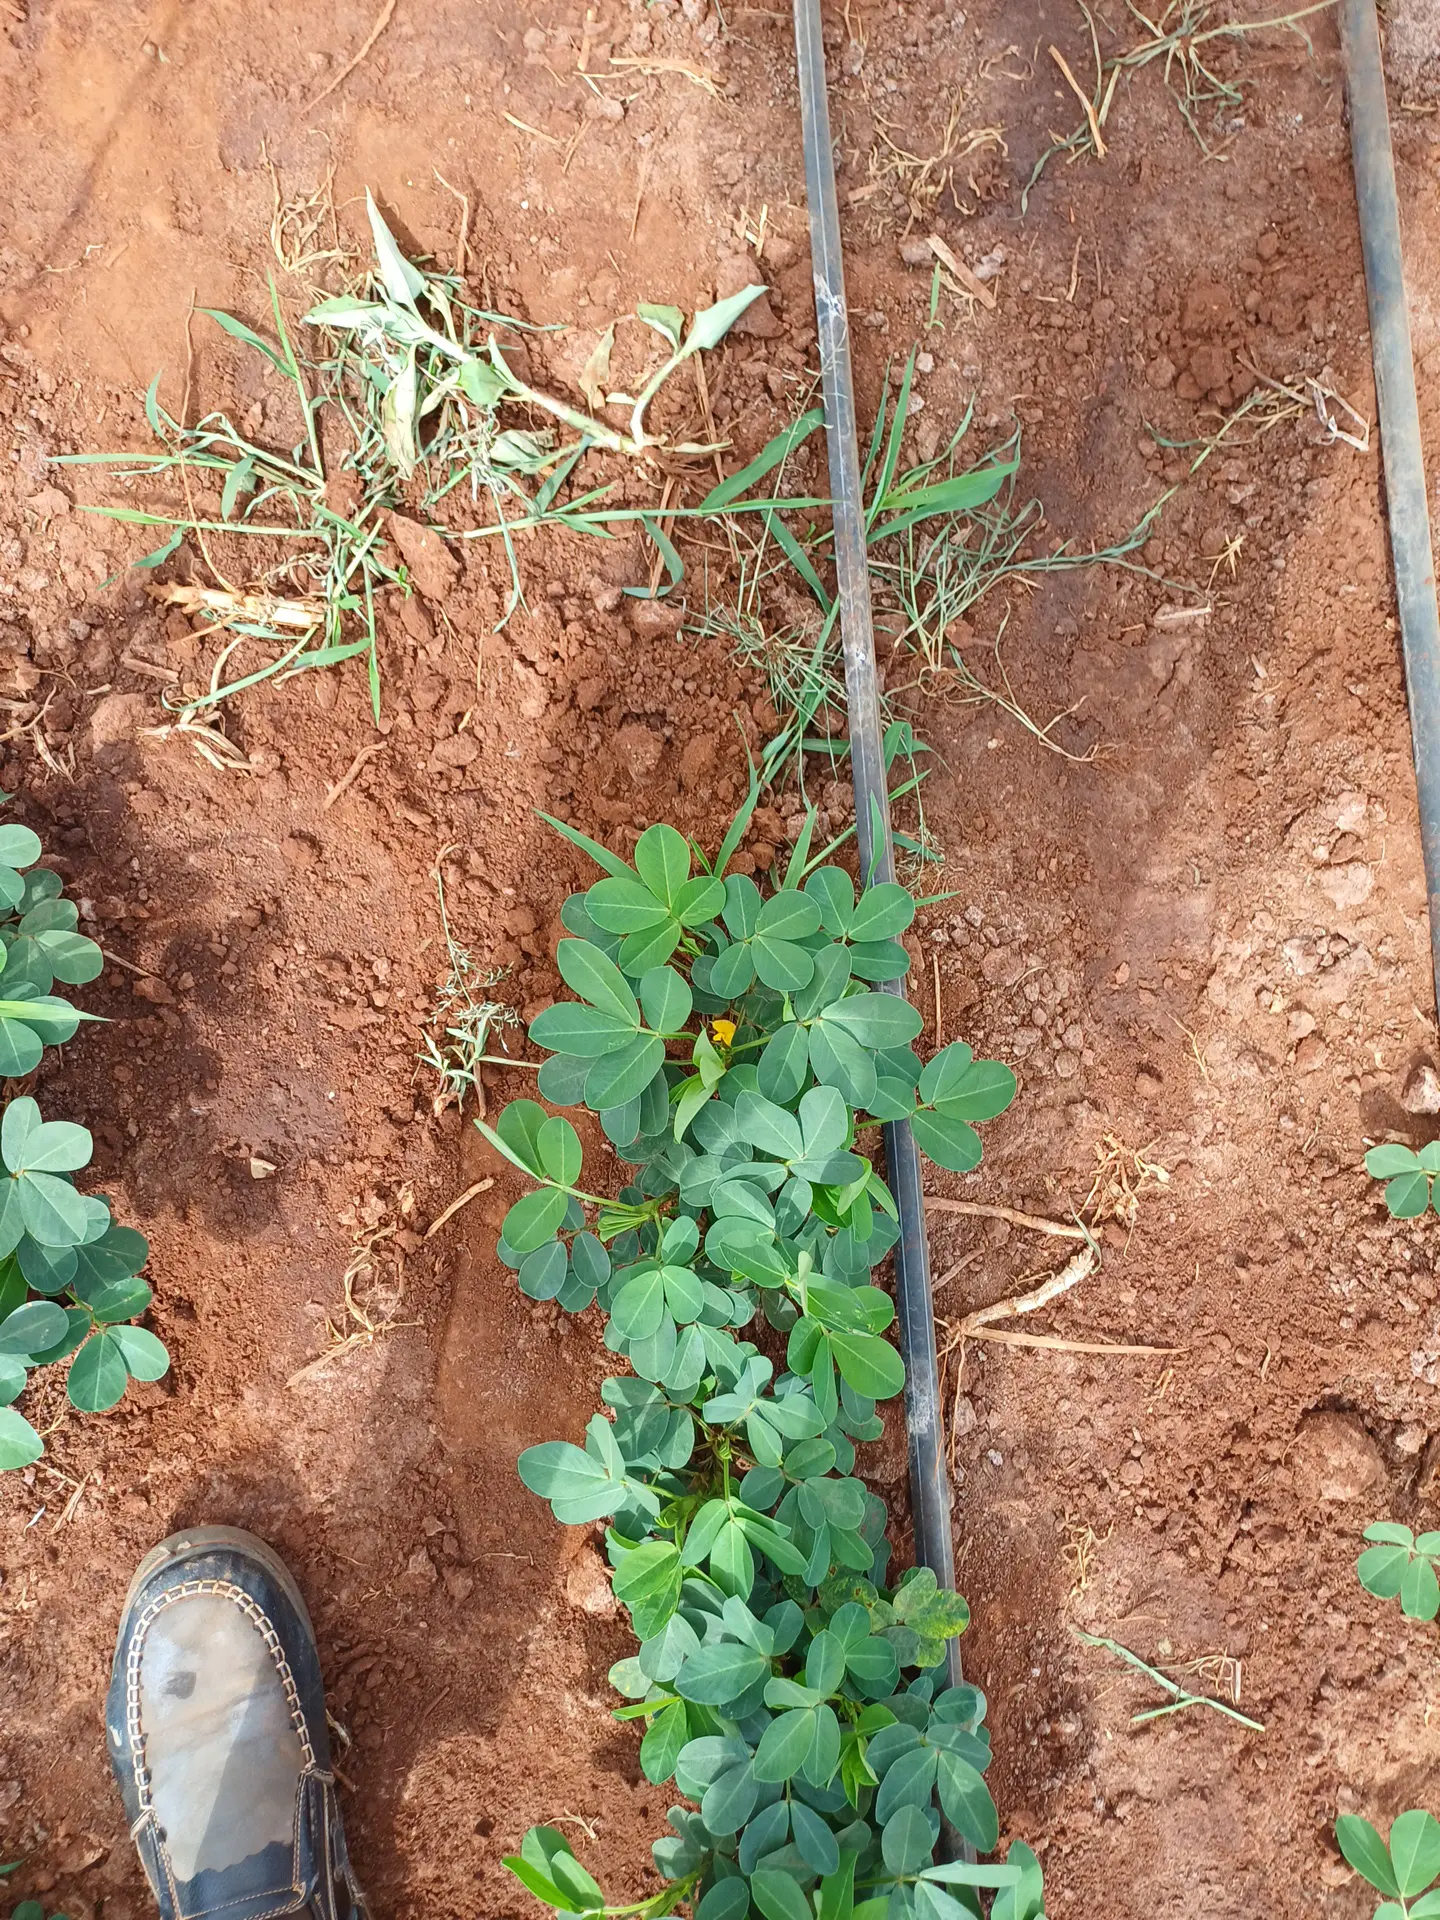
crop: groundnut
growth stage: vegetative
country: Kenya
